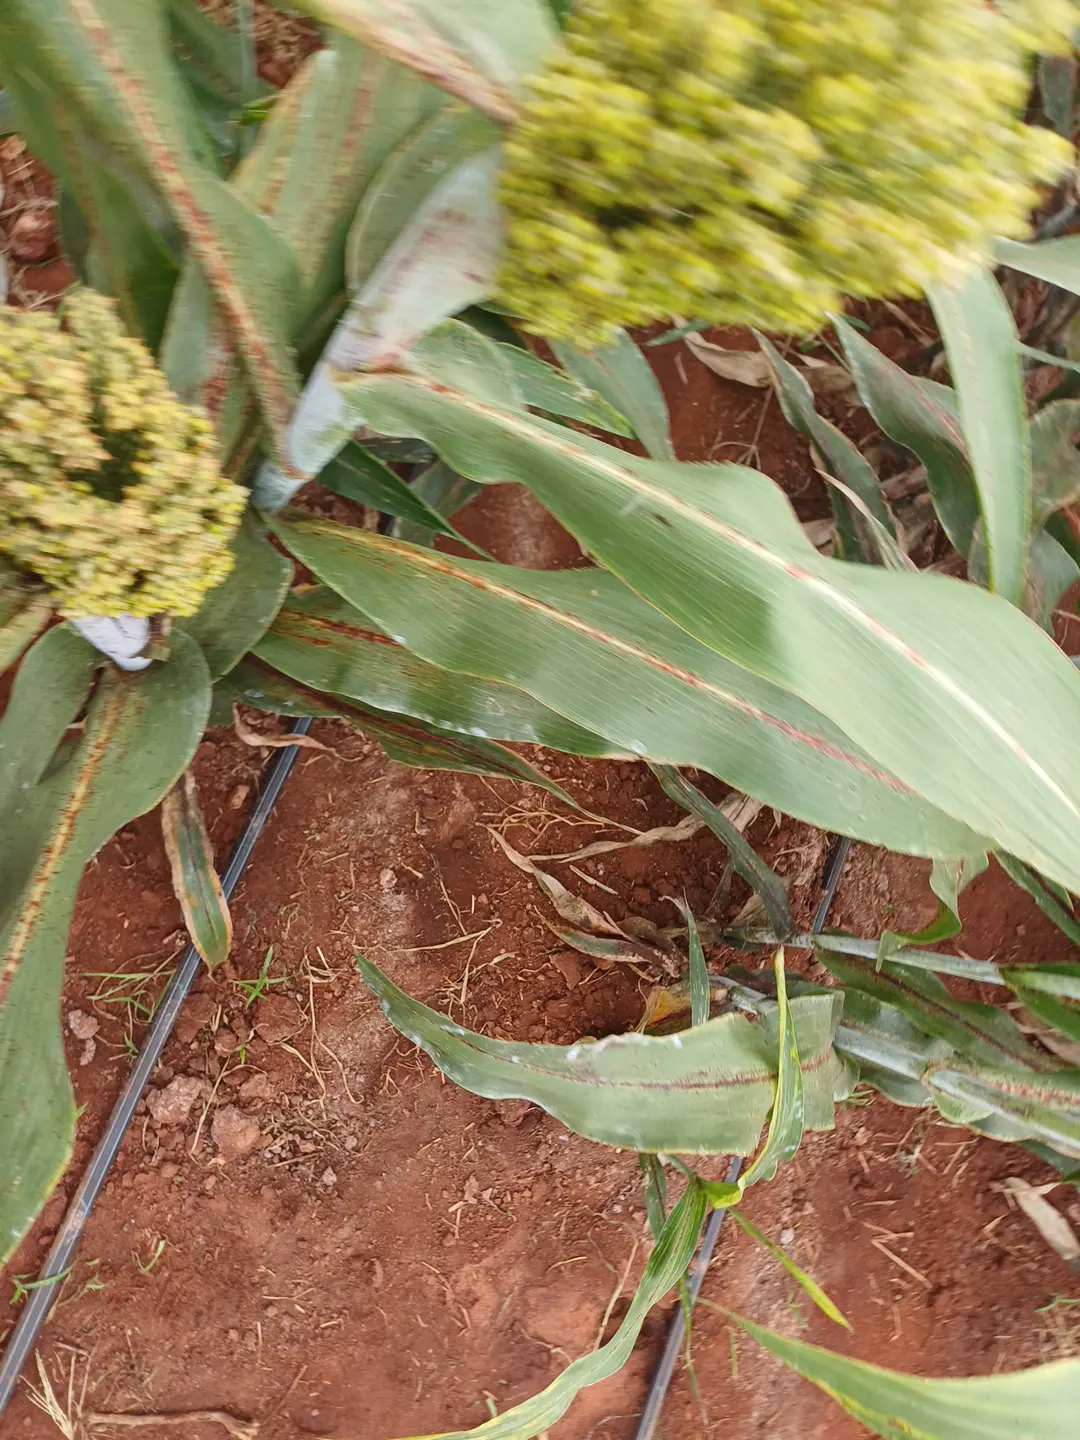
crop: sorghum
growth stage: pegging
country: Kenya
